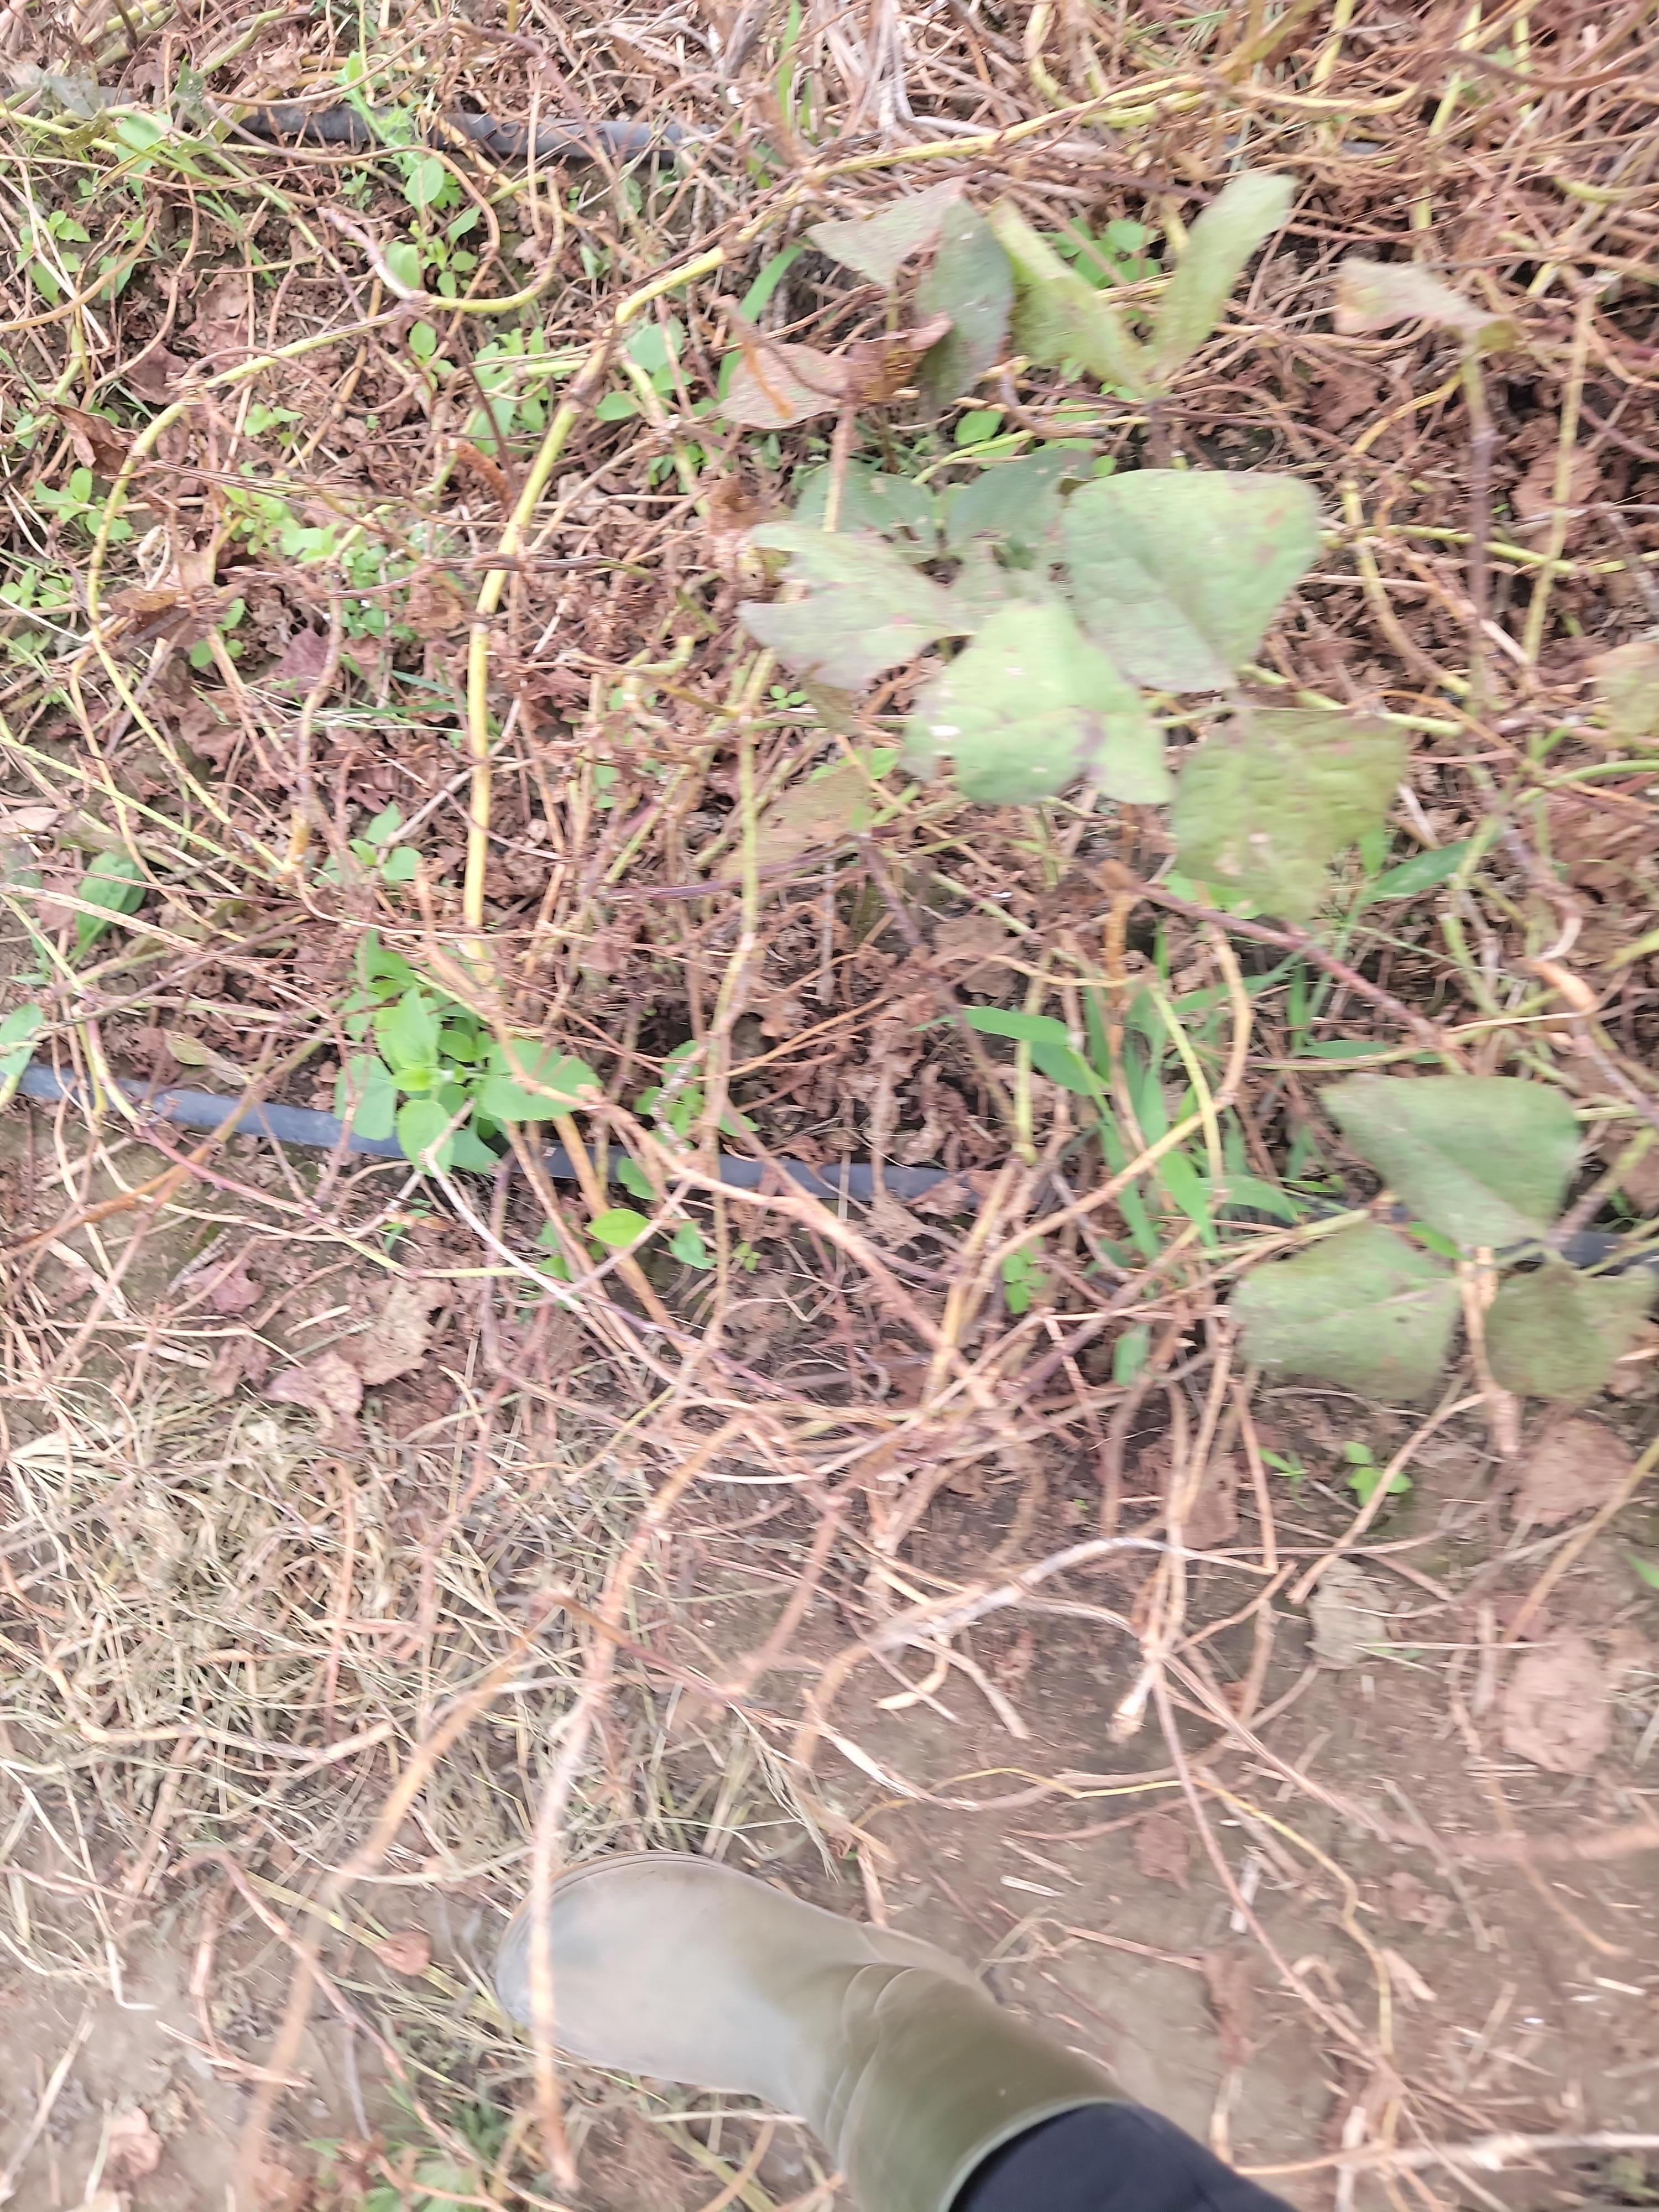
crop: cowpea
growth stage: harvest maturity
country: Tanzania
